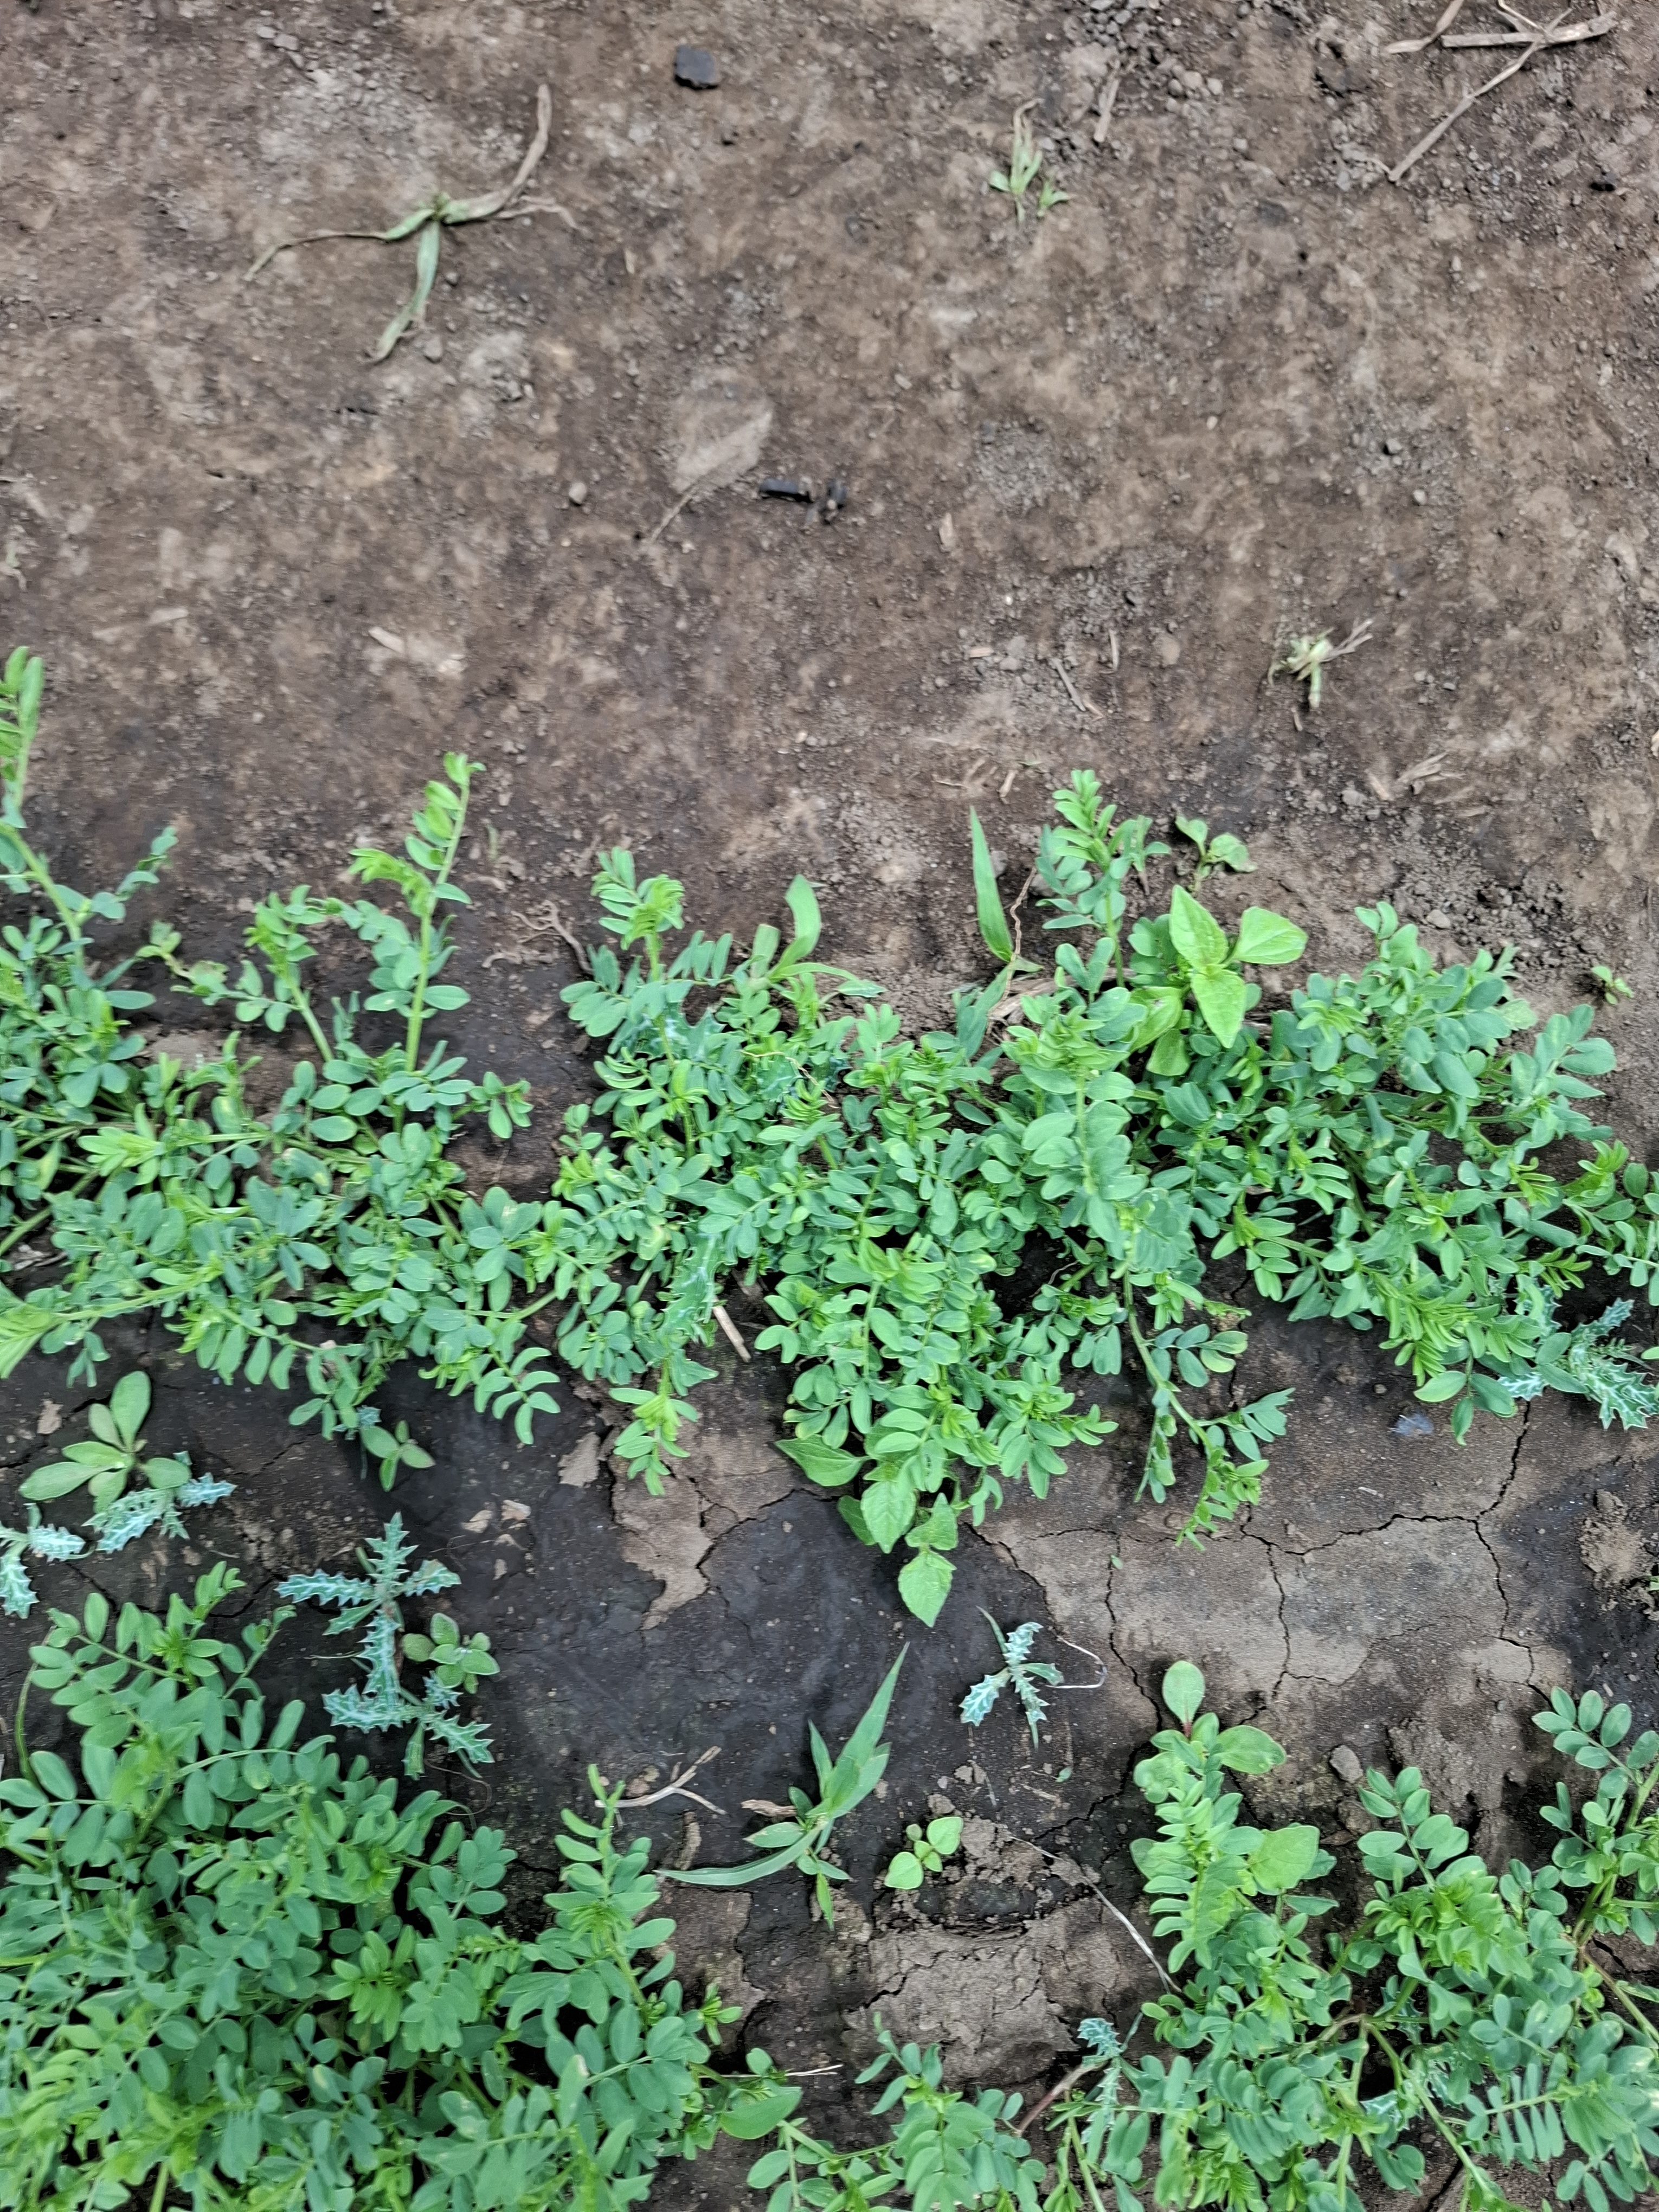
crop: lentil
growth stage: vegetative
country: Tanzania
